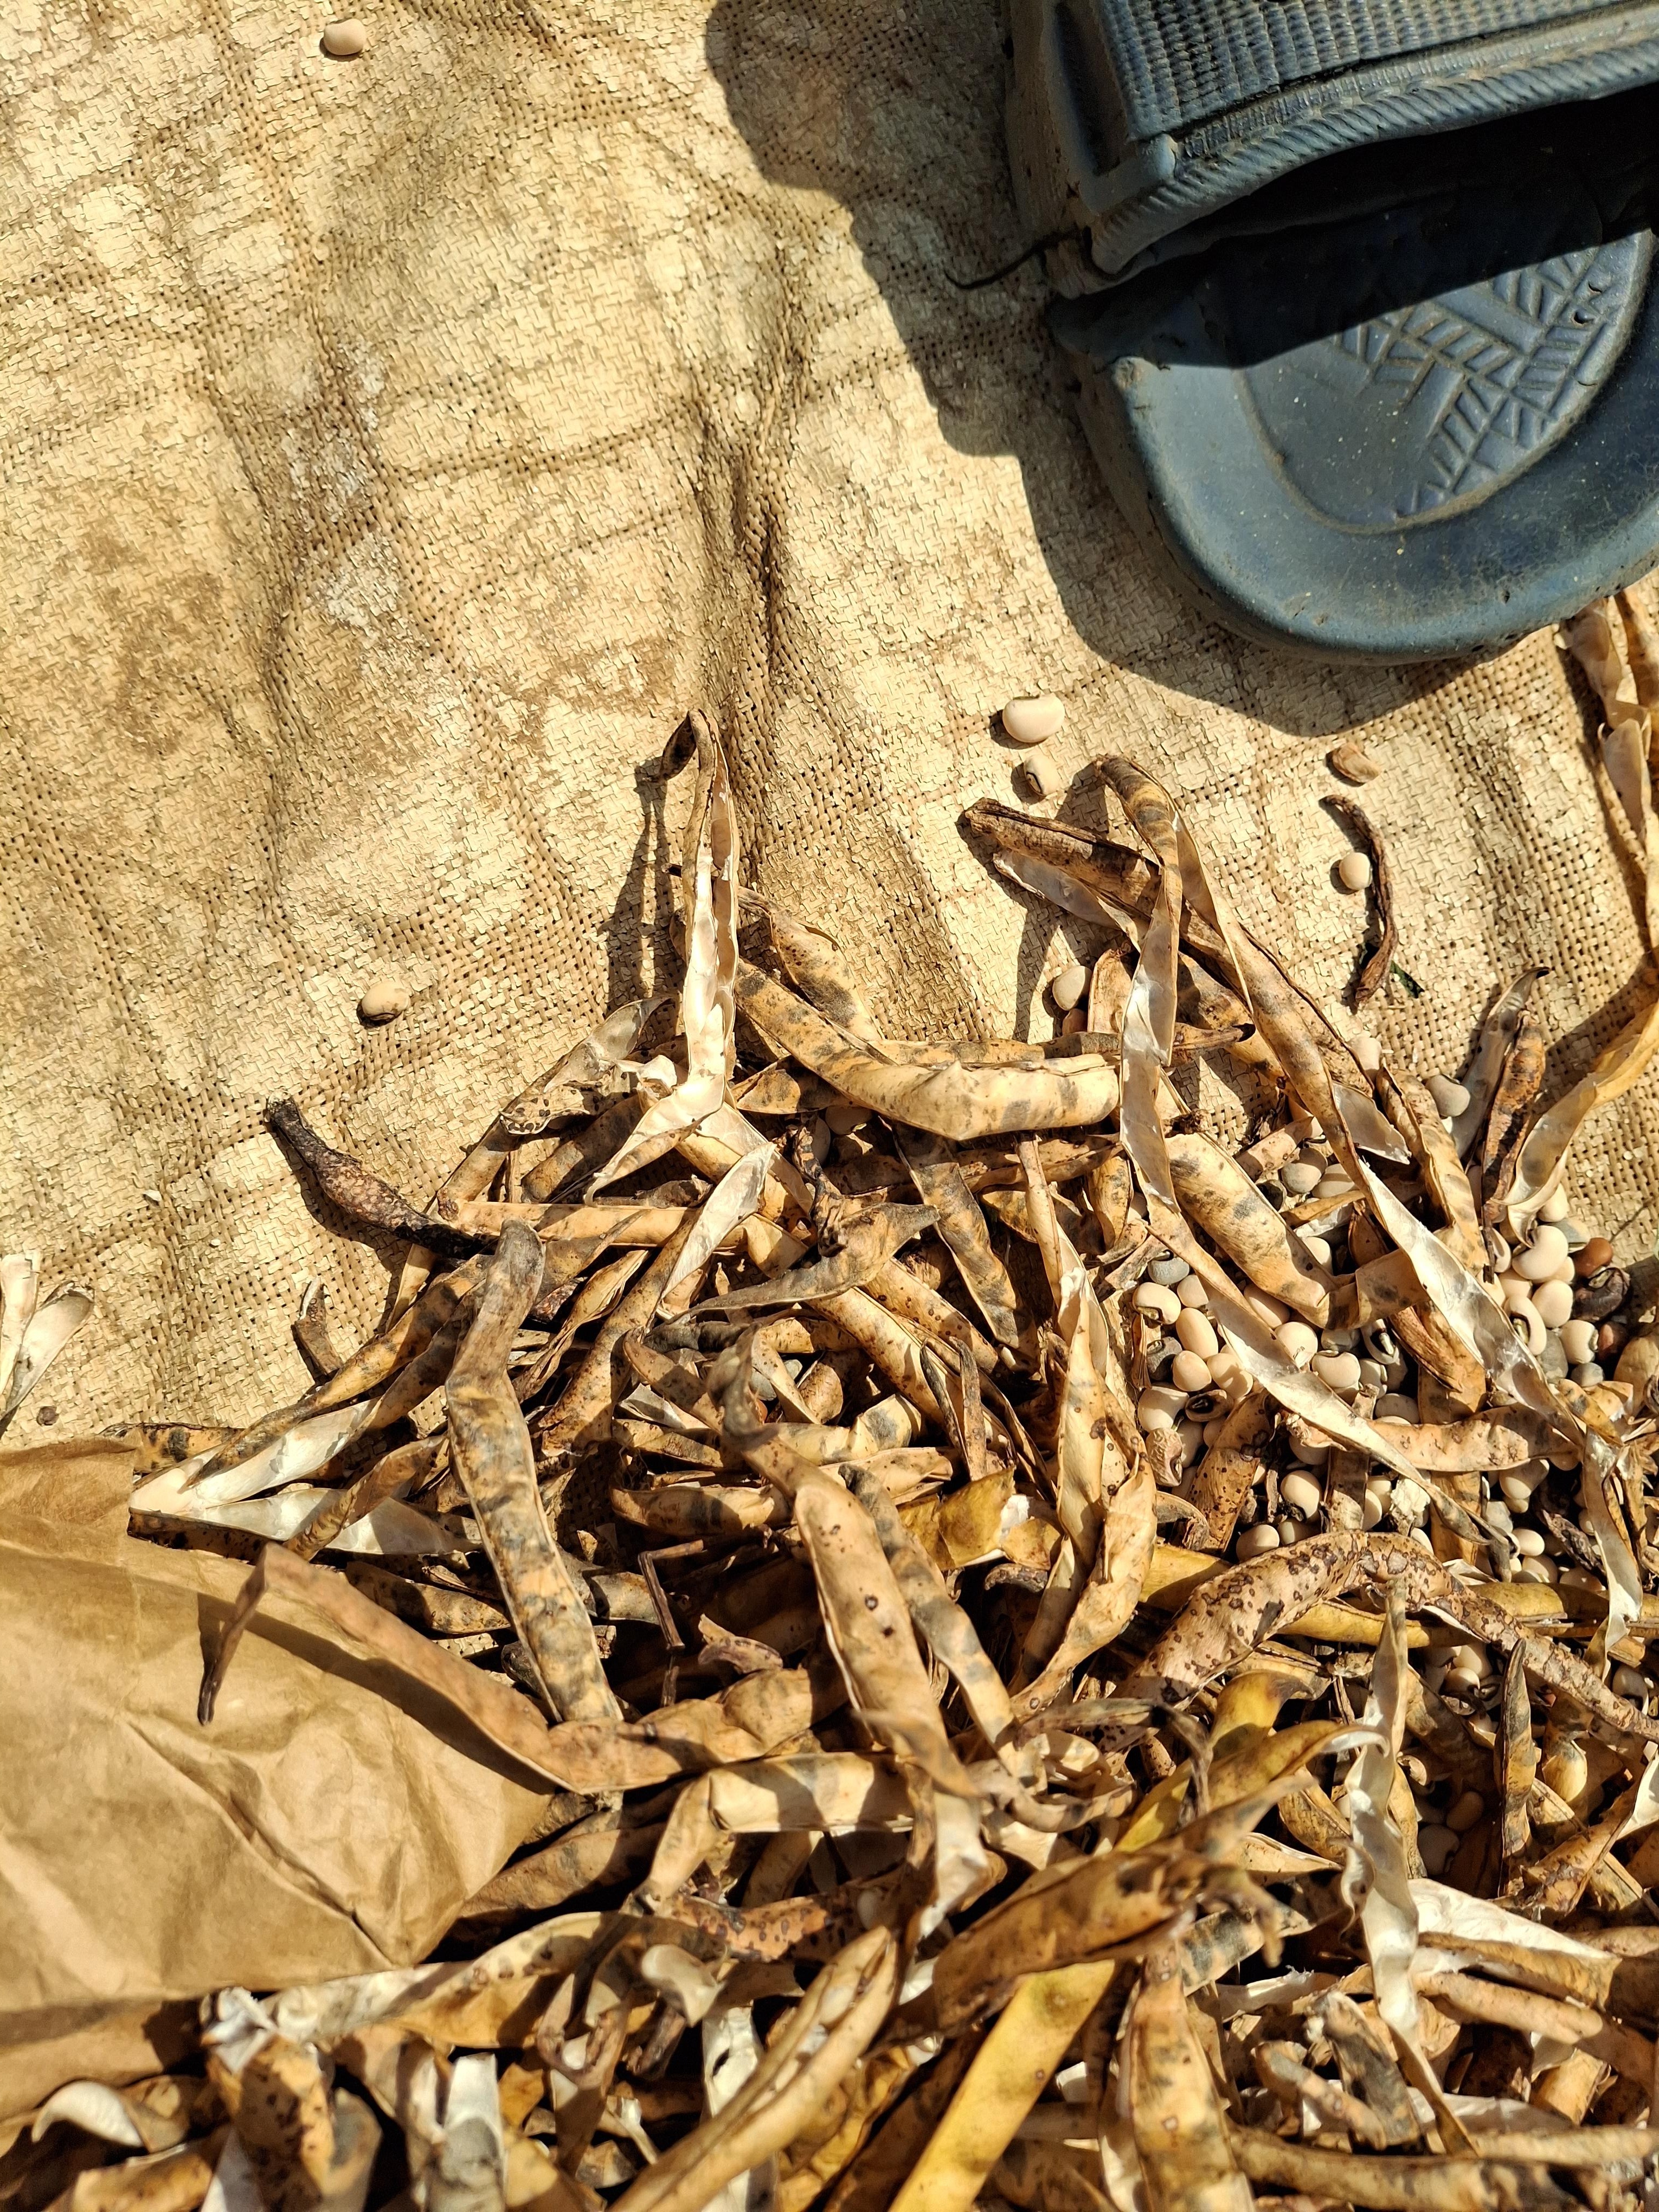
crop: cowpea
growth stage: harvest
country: Nigeria
